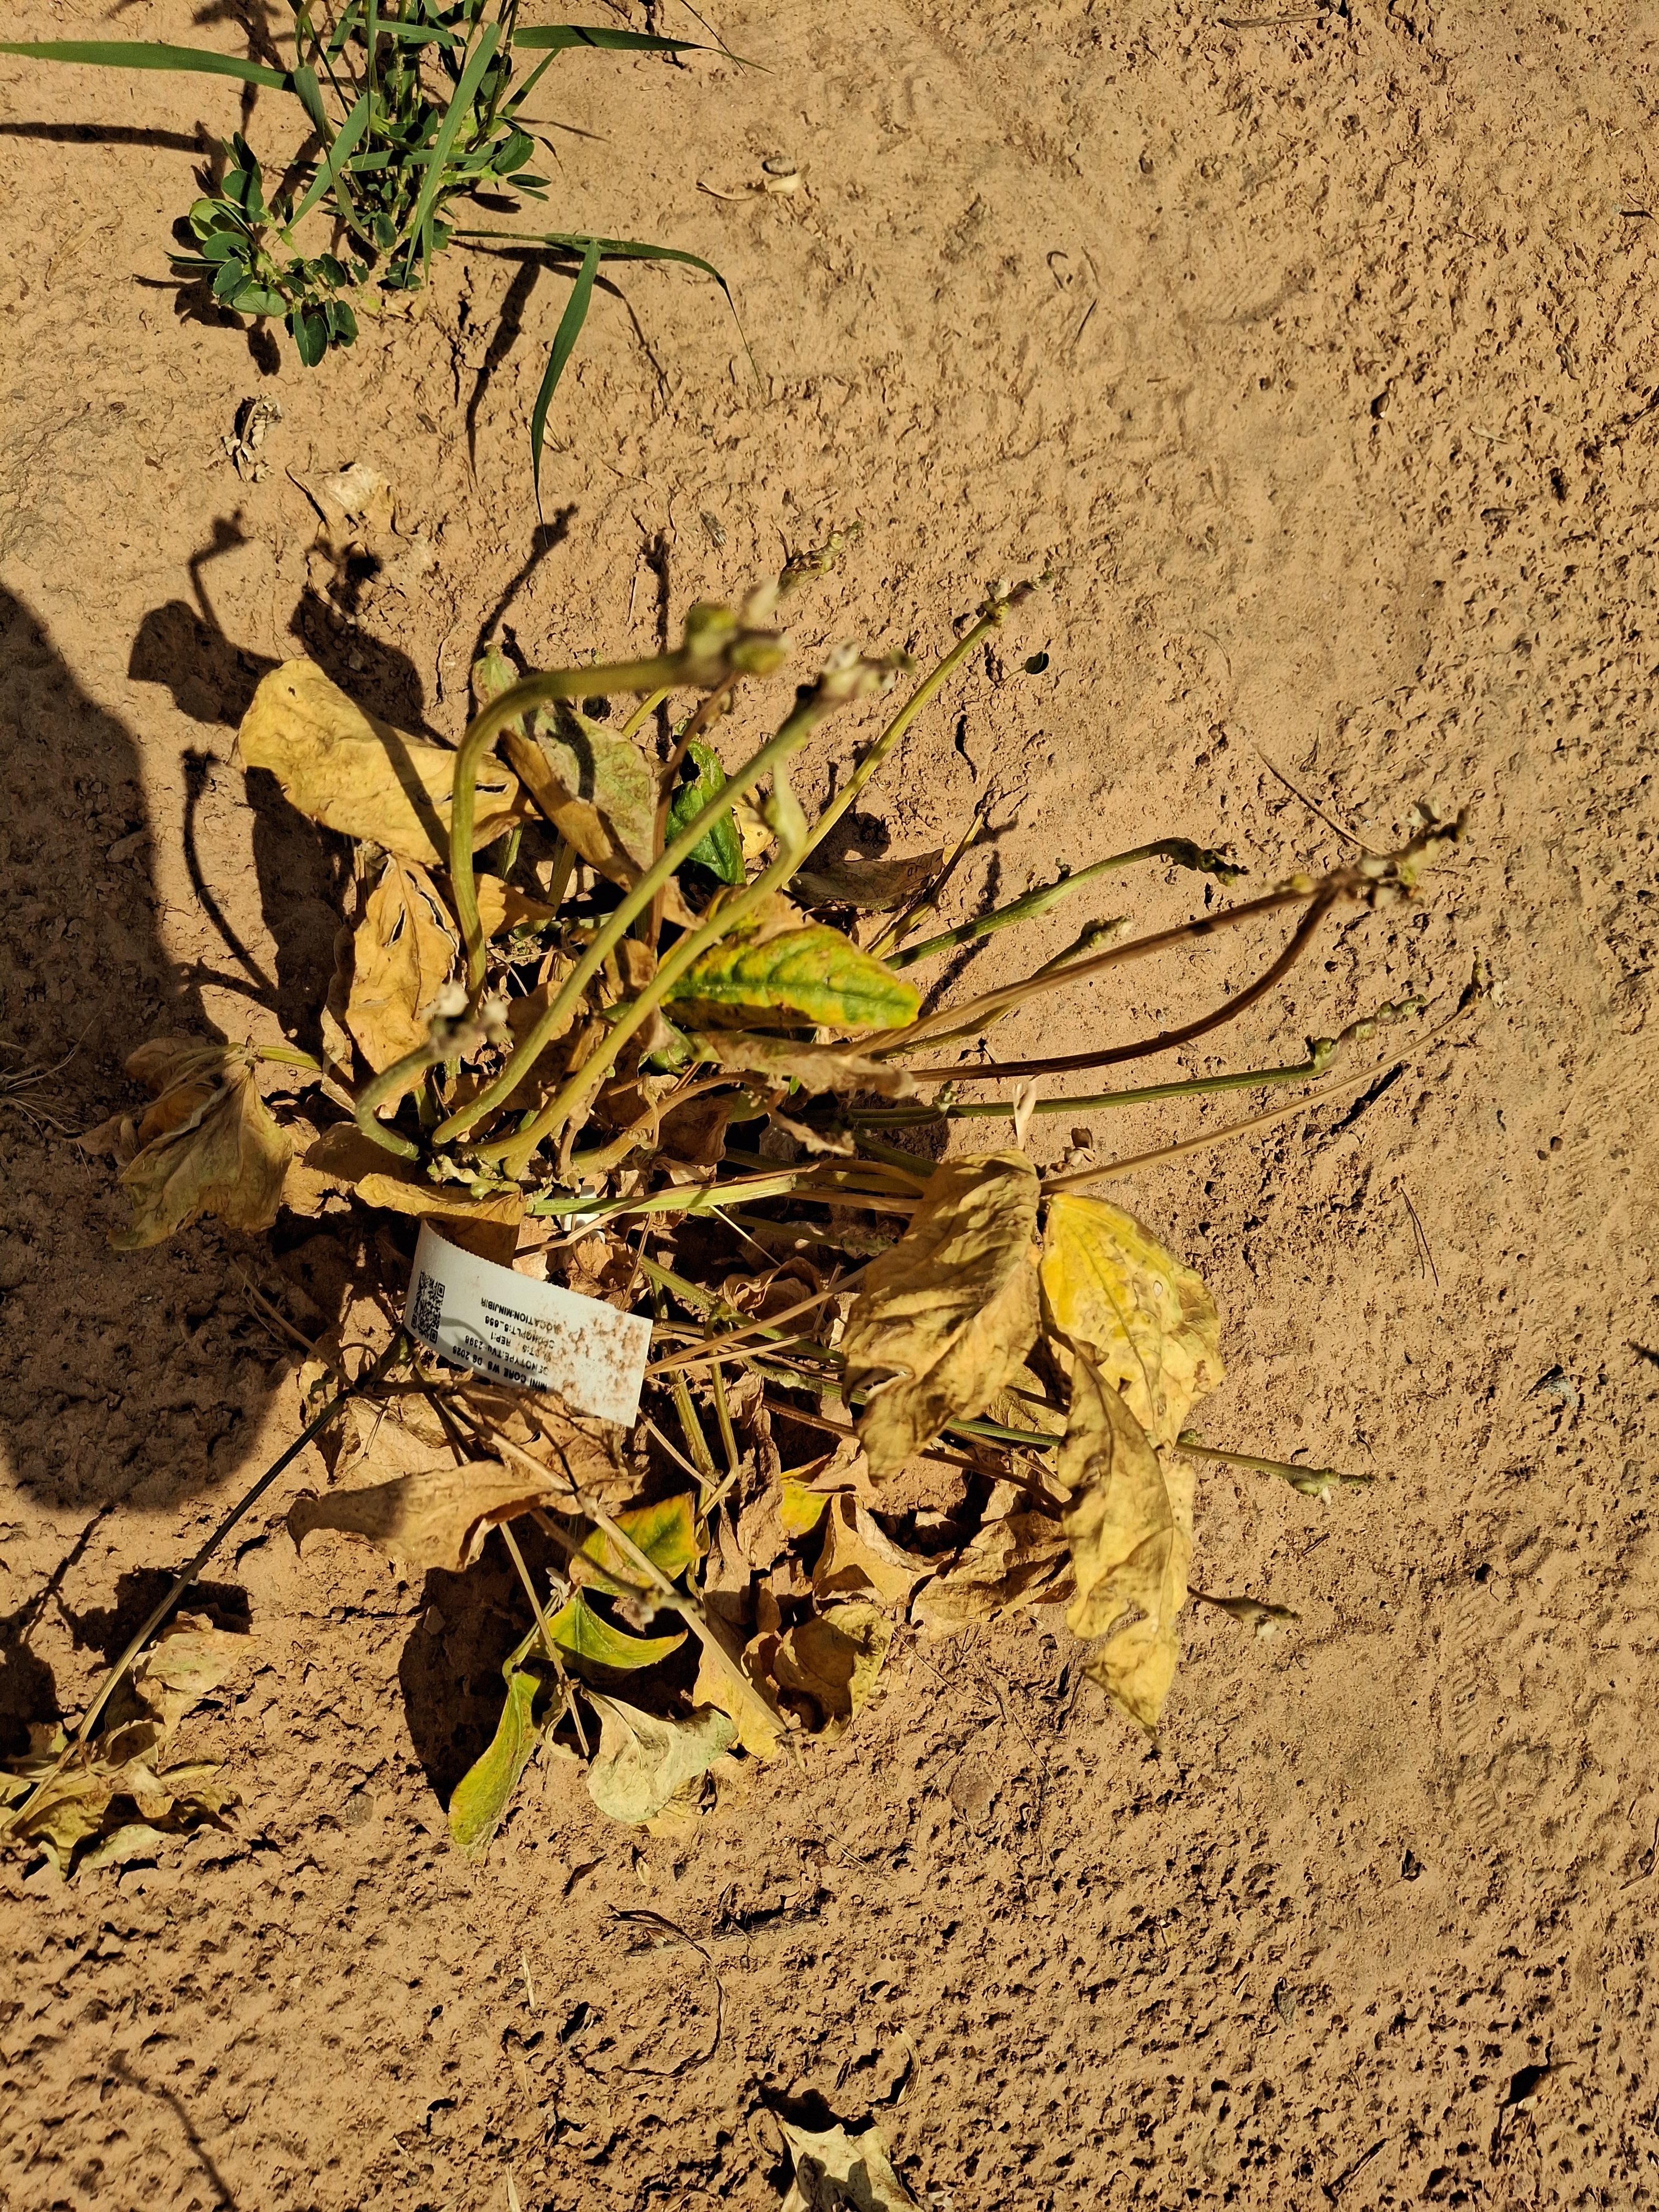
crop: cowpea
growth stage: harvest maturity
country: Nigeria
